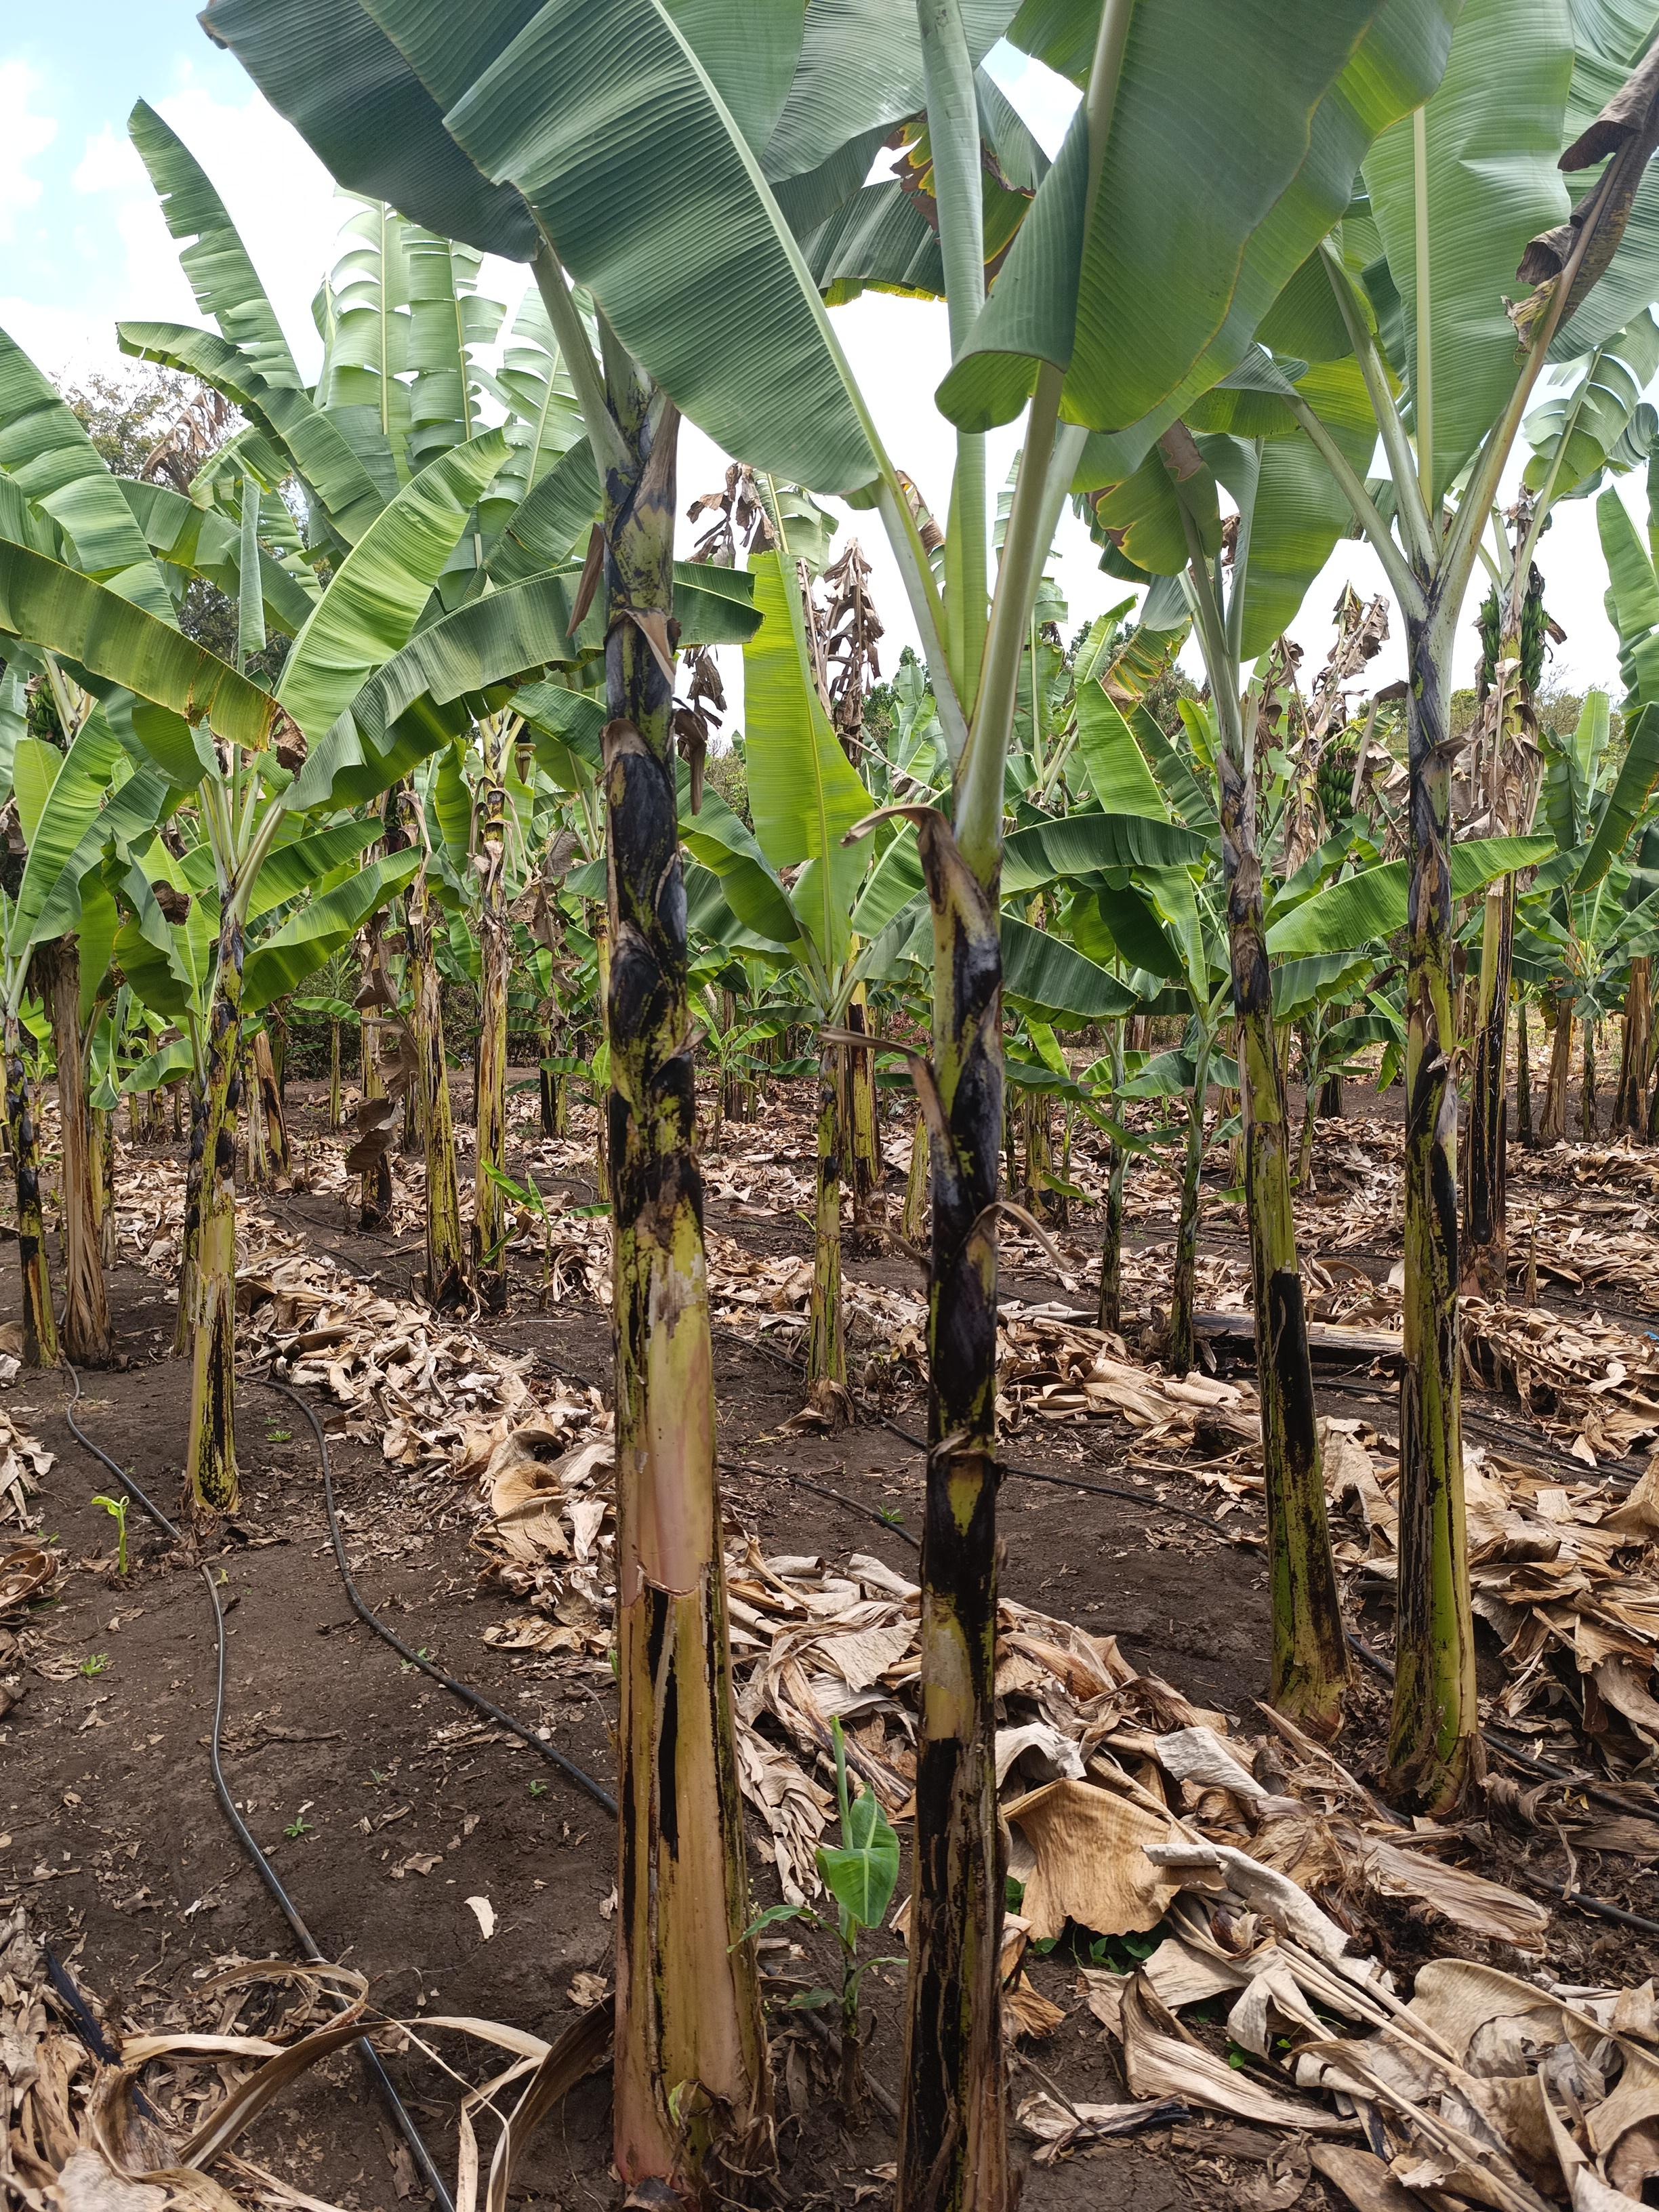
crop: banana
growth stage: vegetative
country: Tanzania
